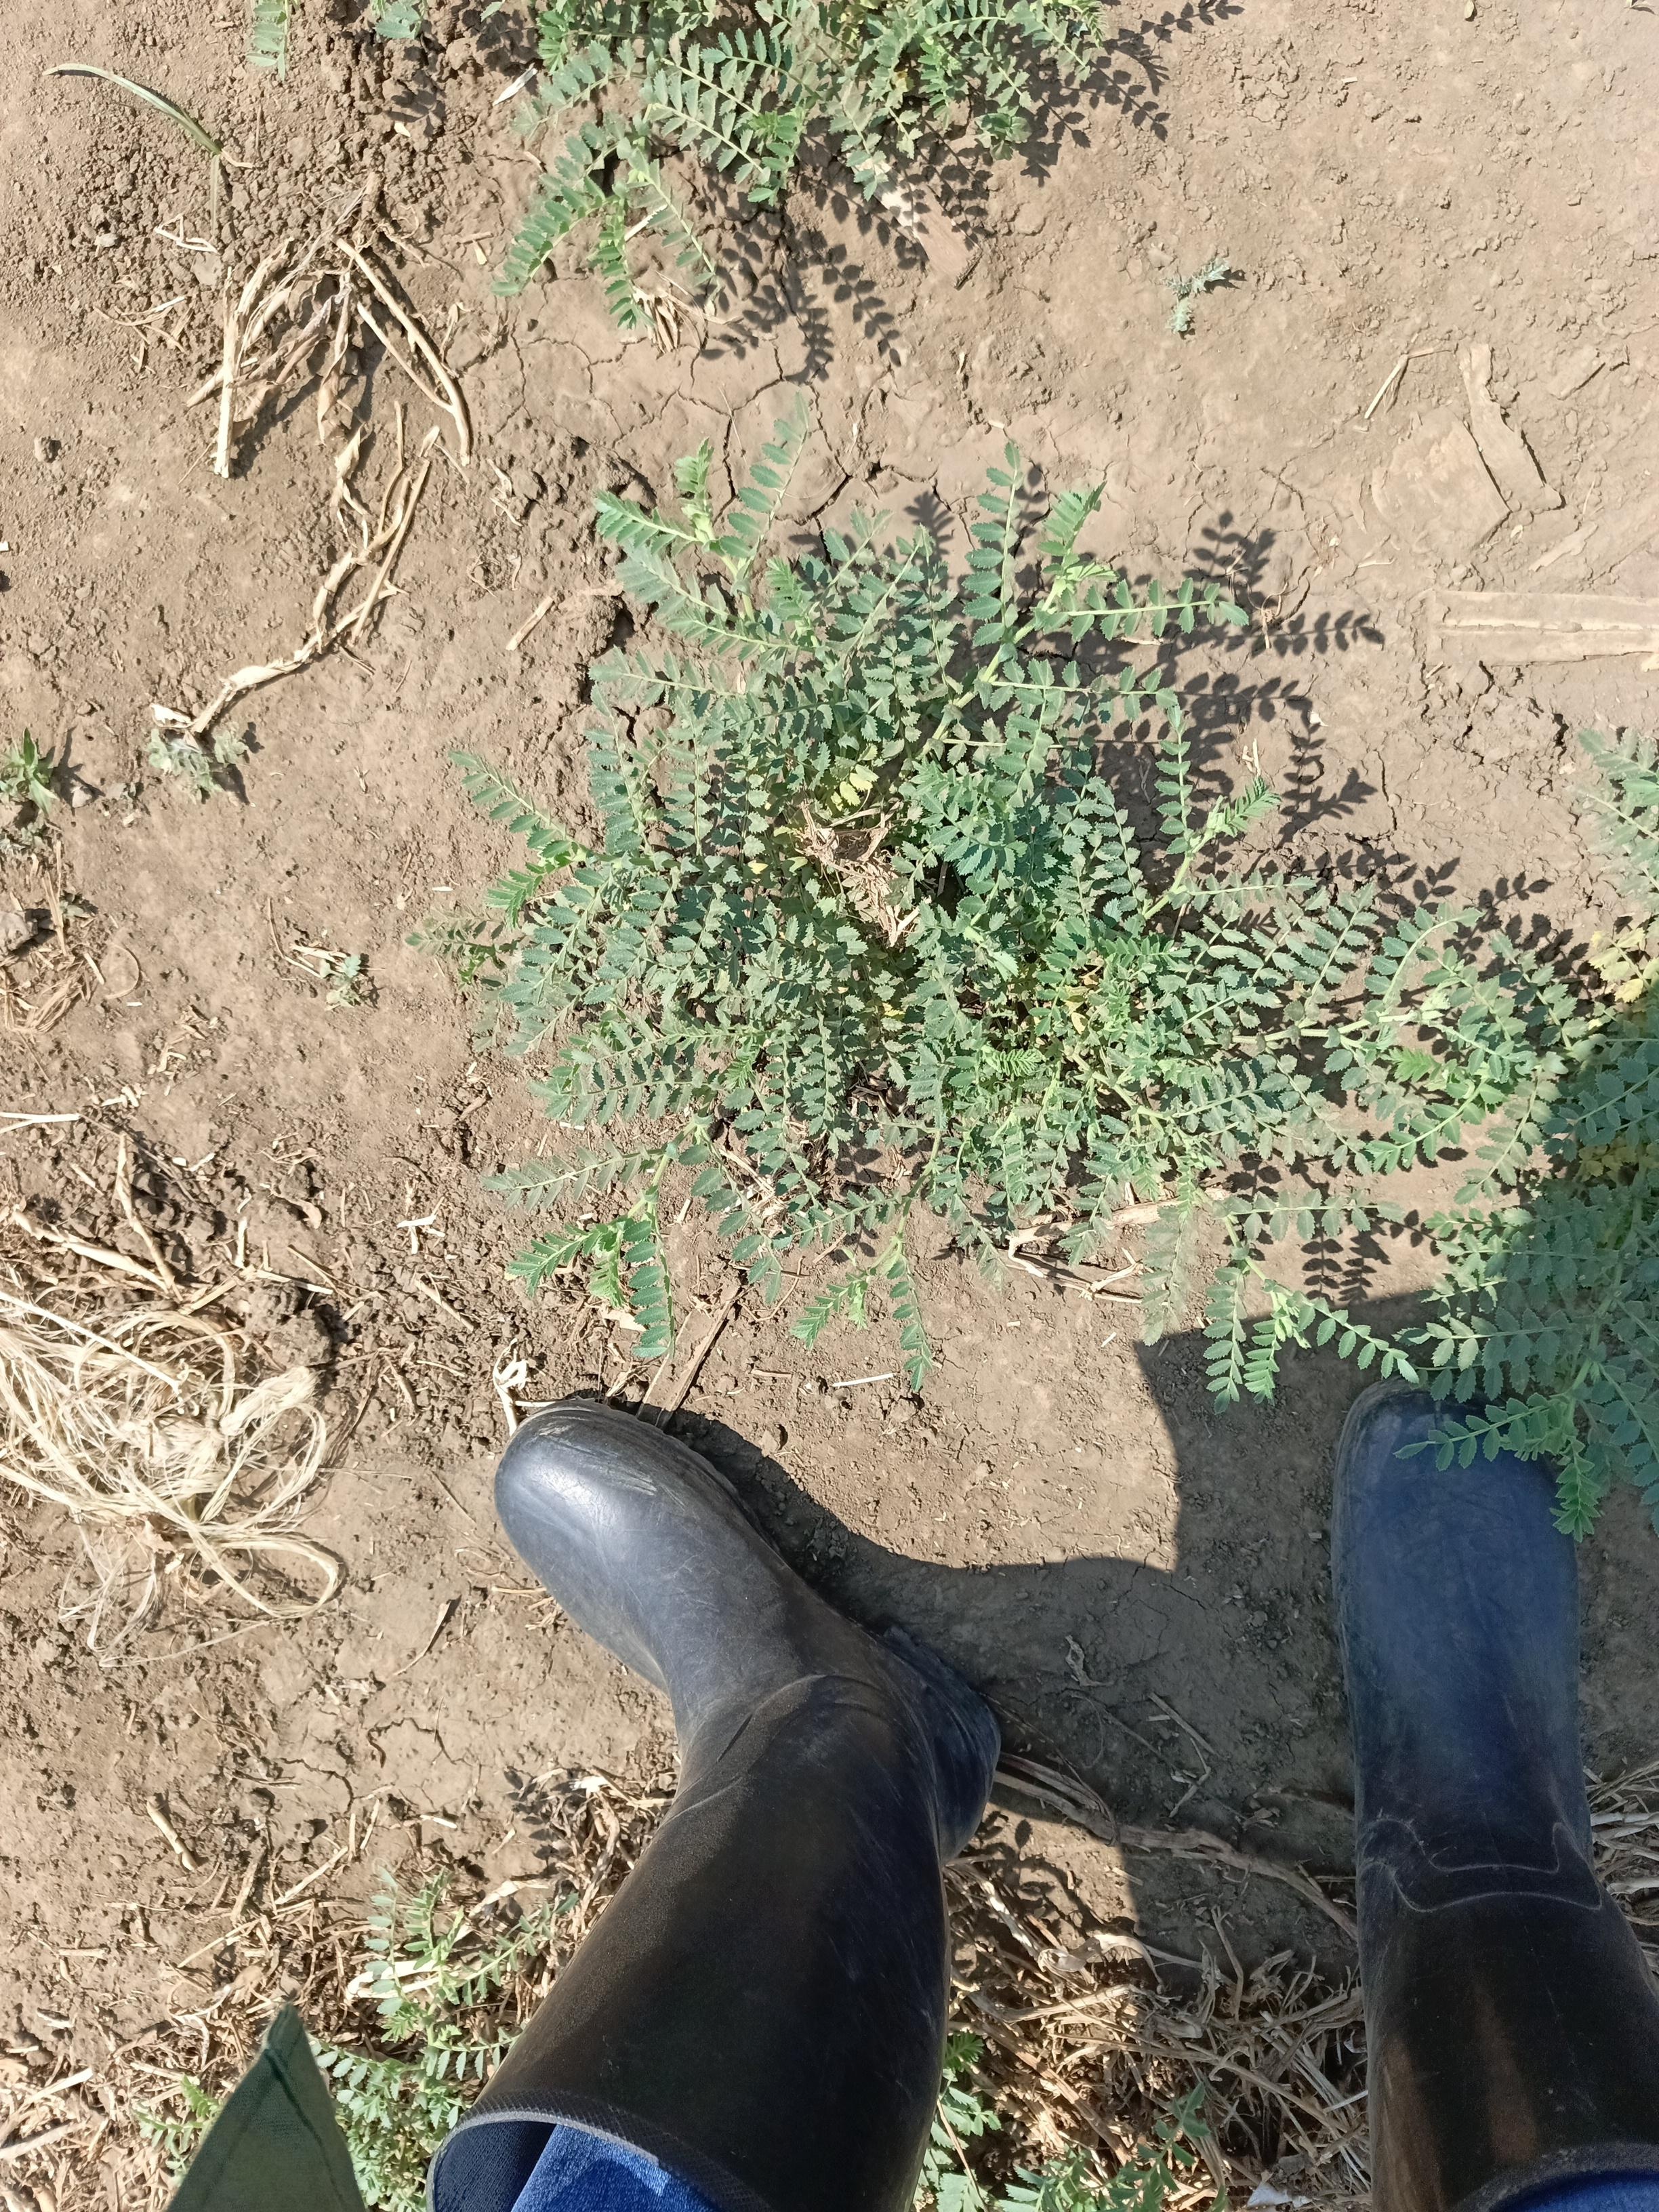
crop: chickpea
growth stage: vegetative
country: Tanzania
